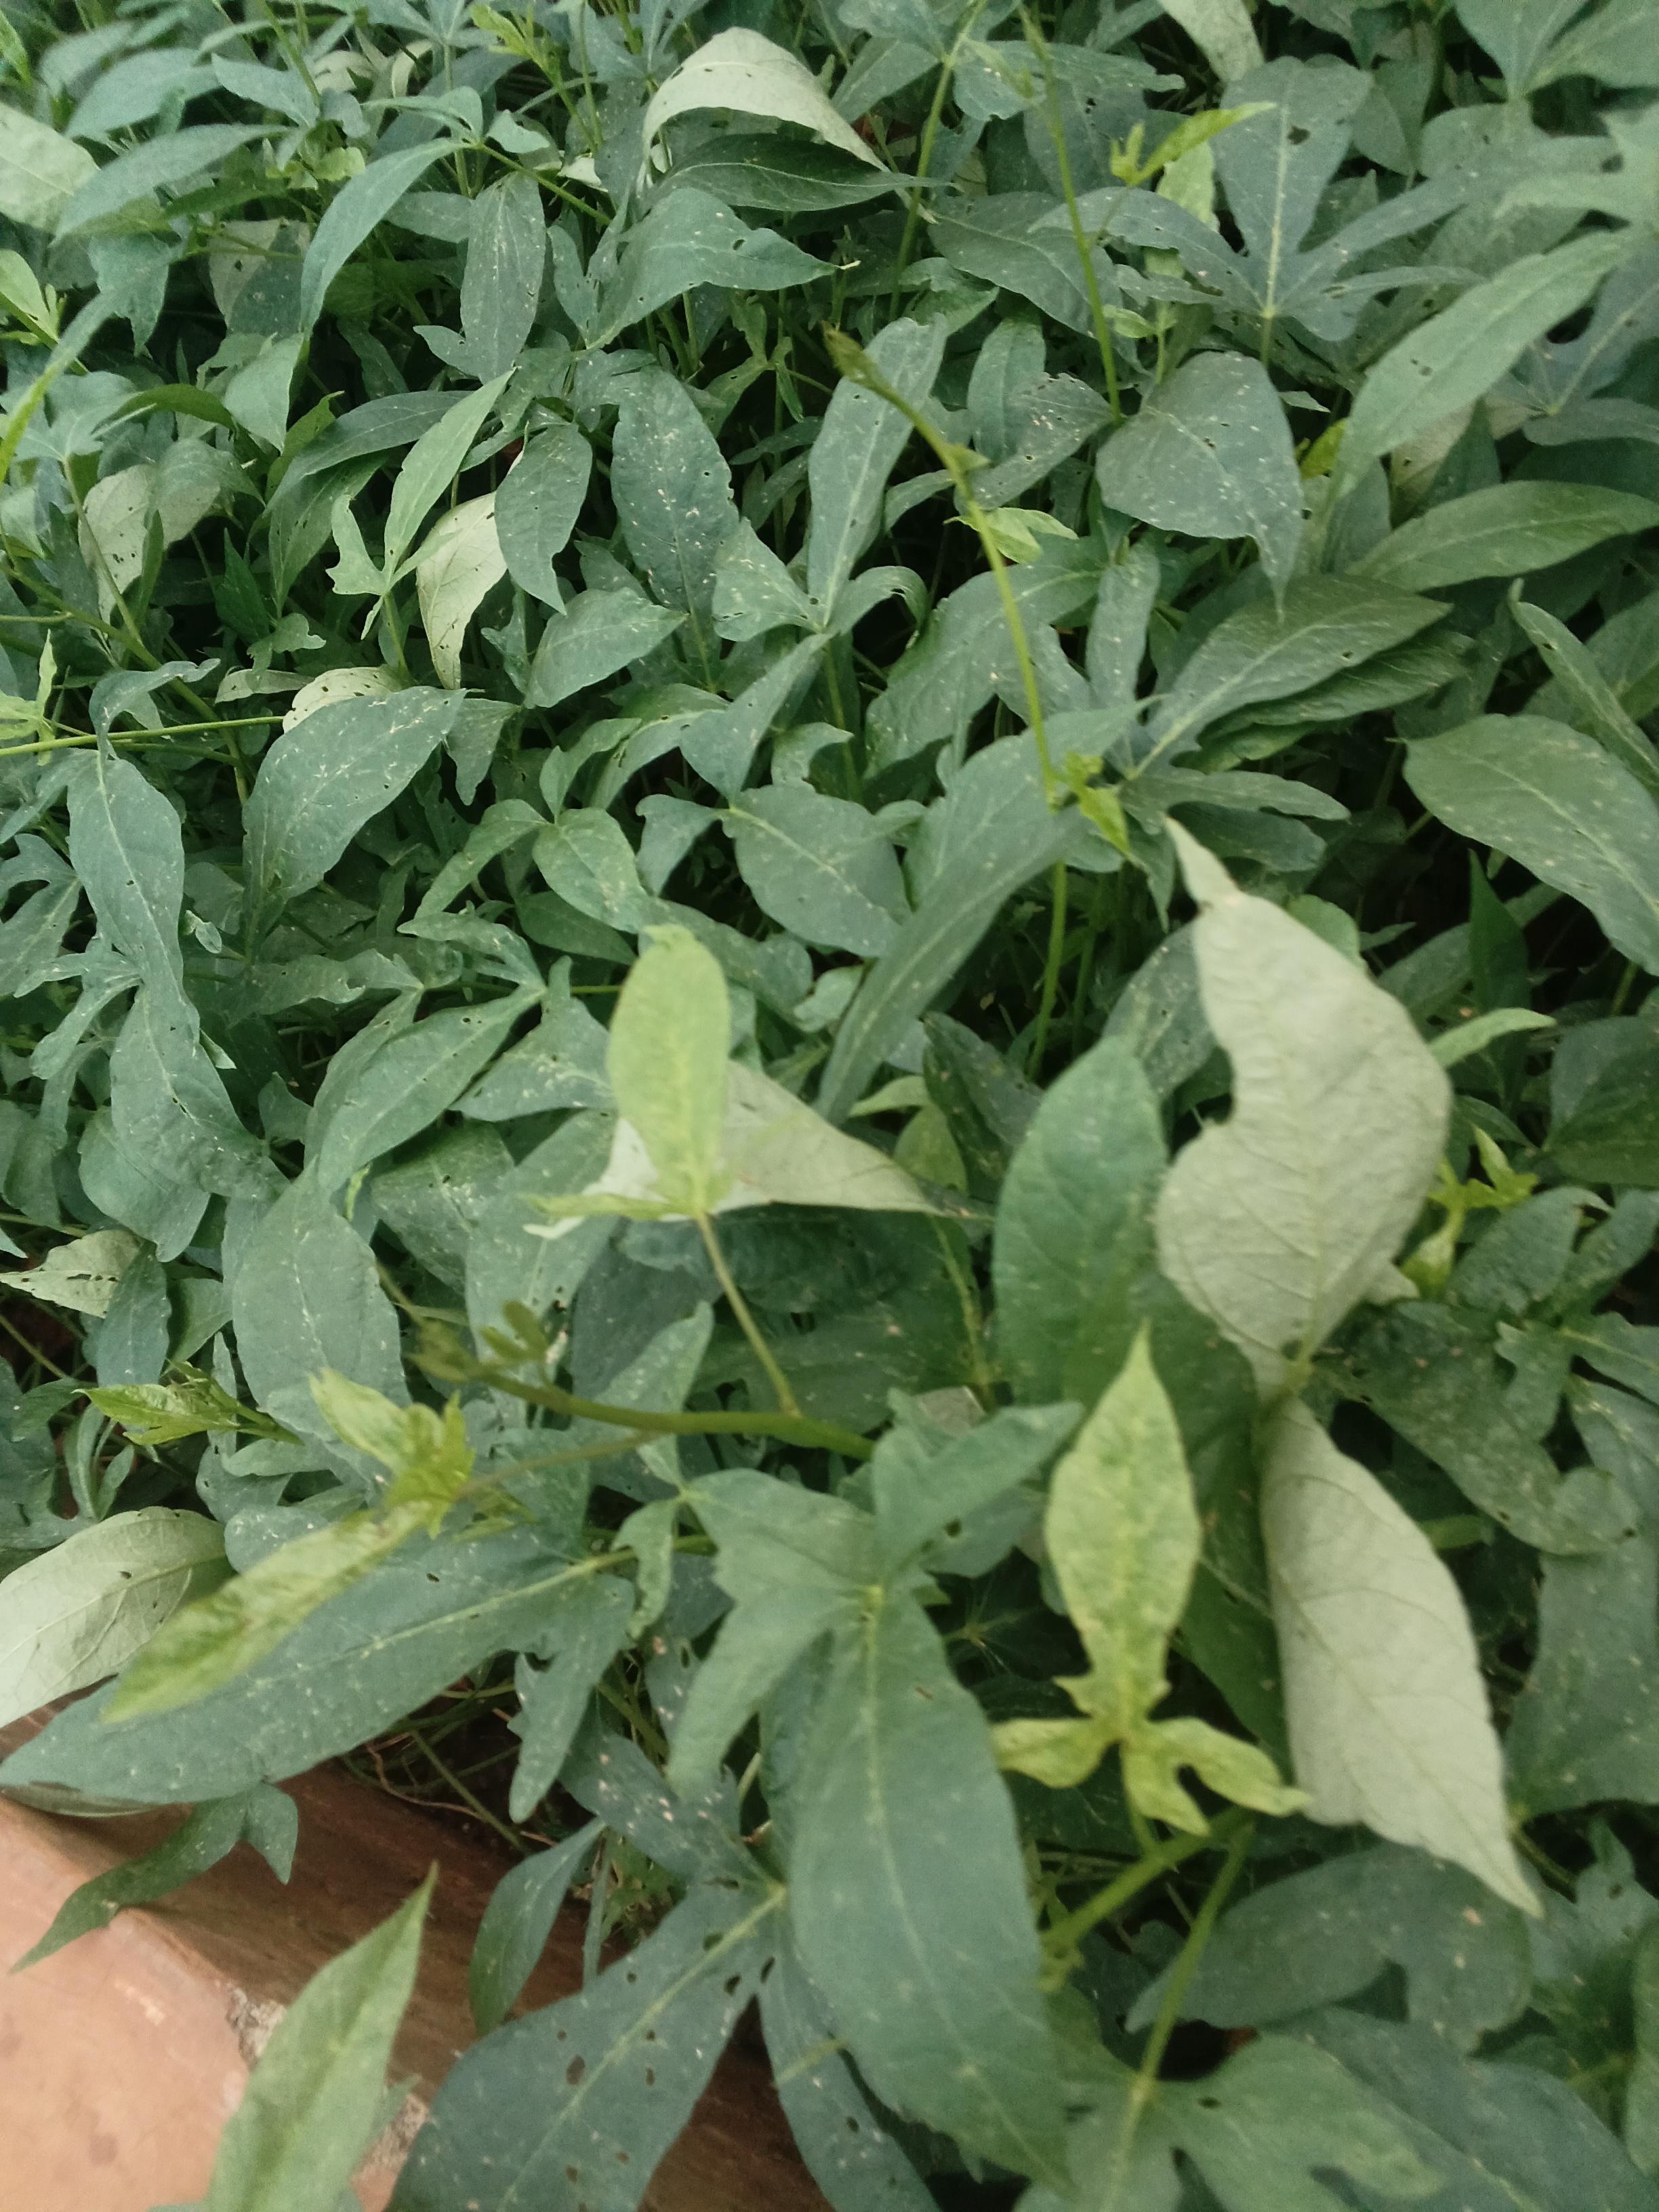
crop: sweet potato
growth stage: vegetative
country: Kenya
